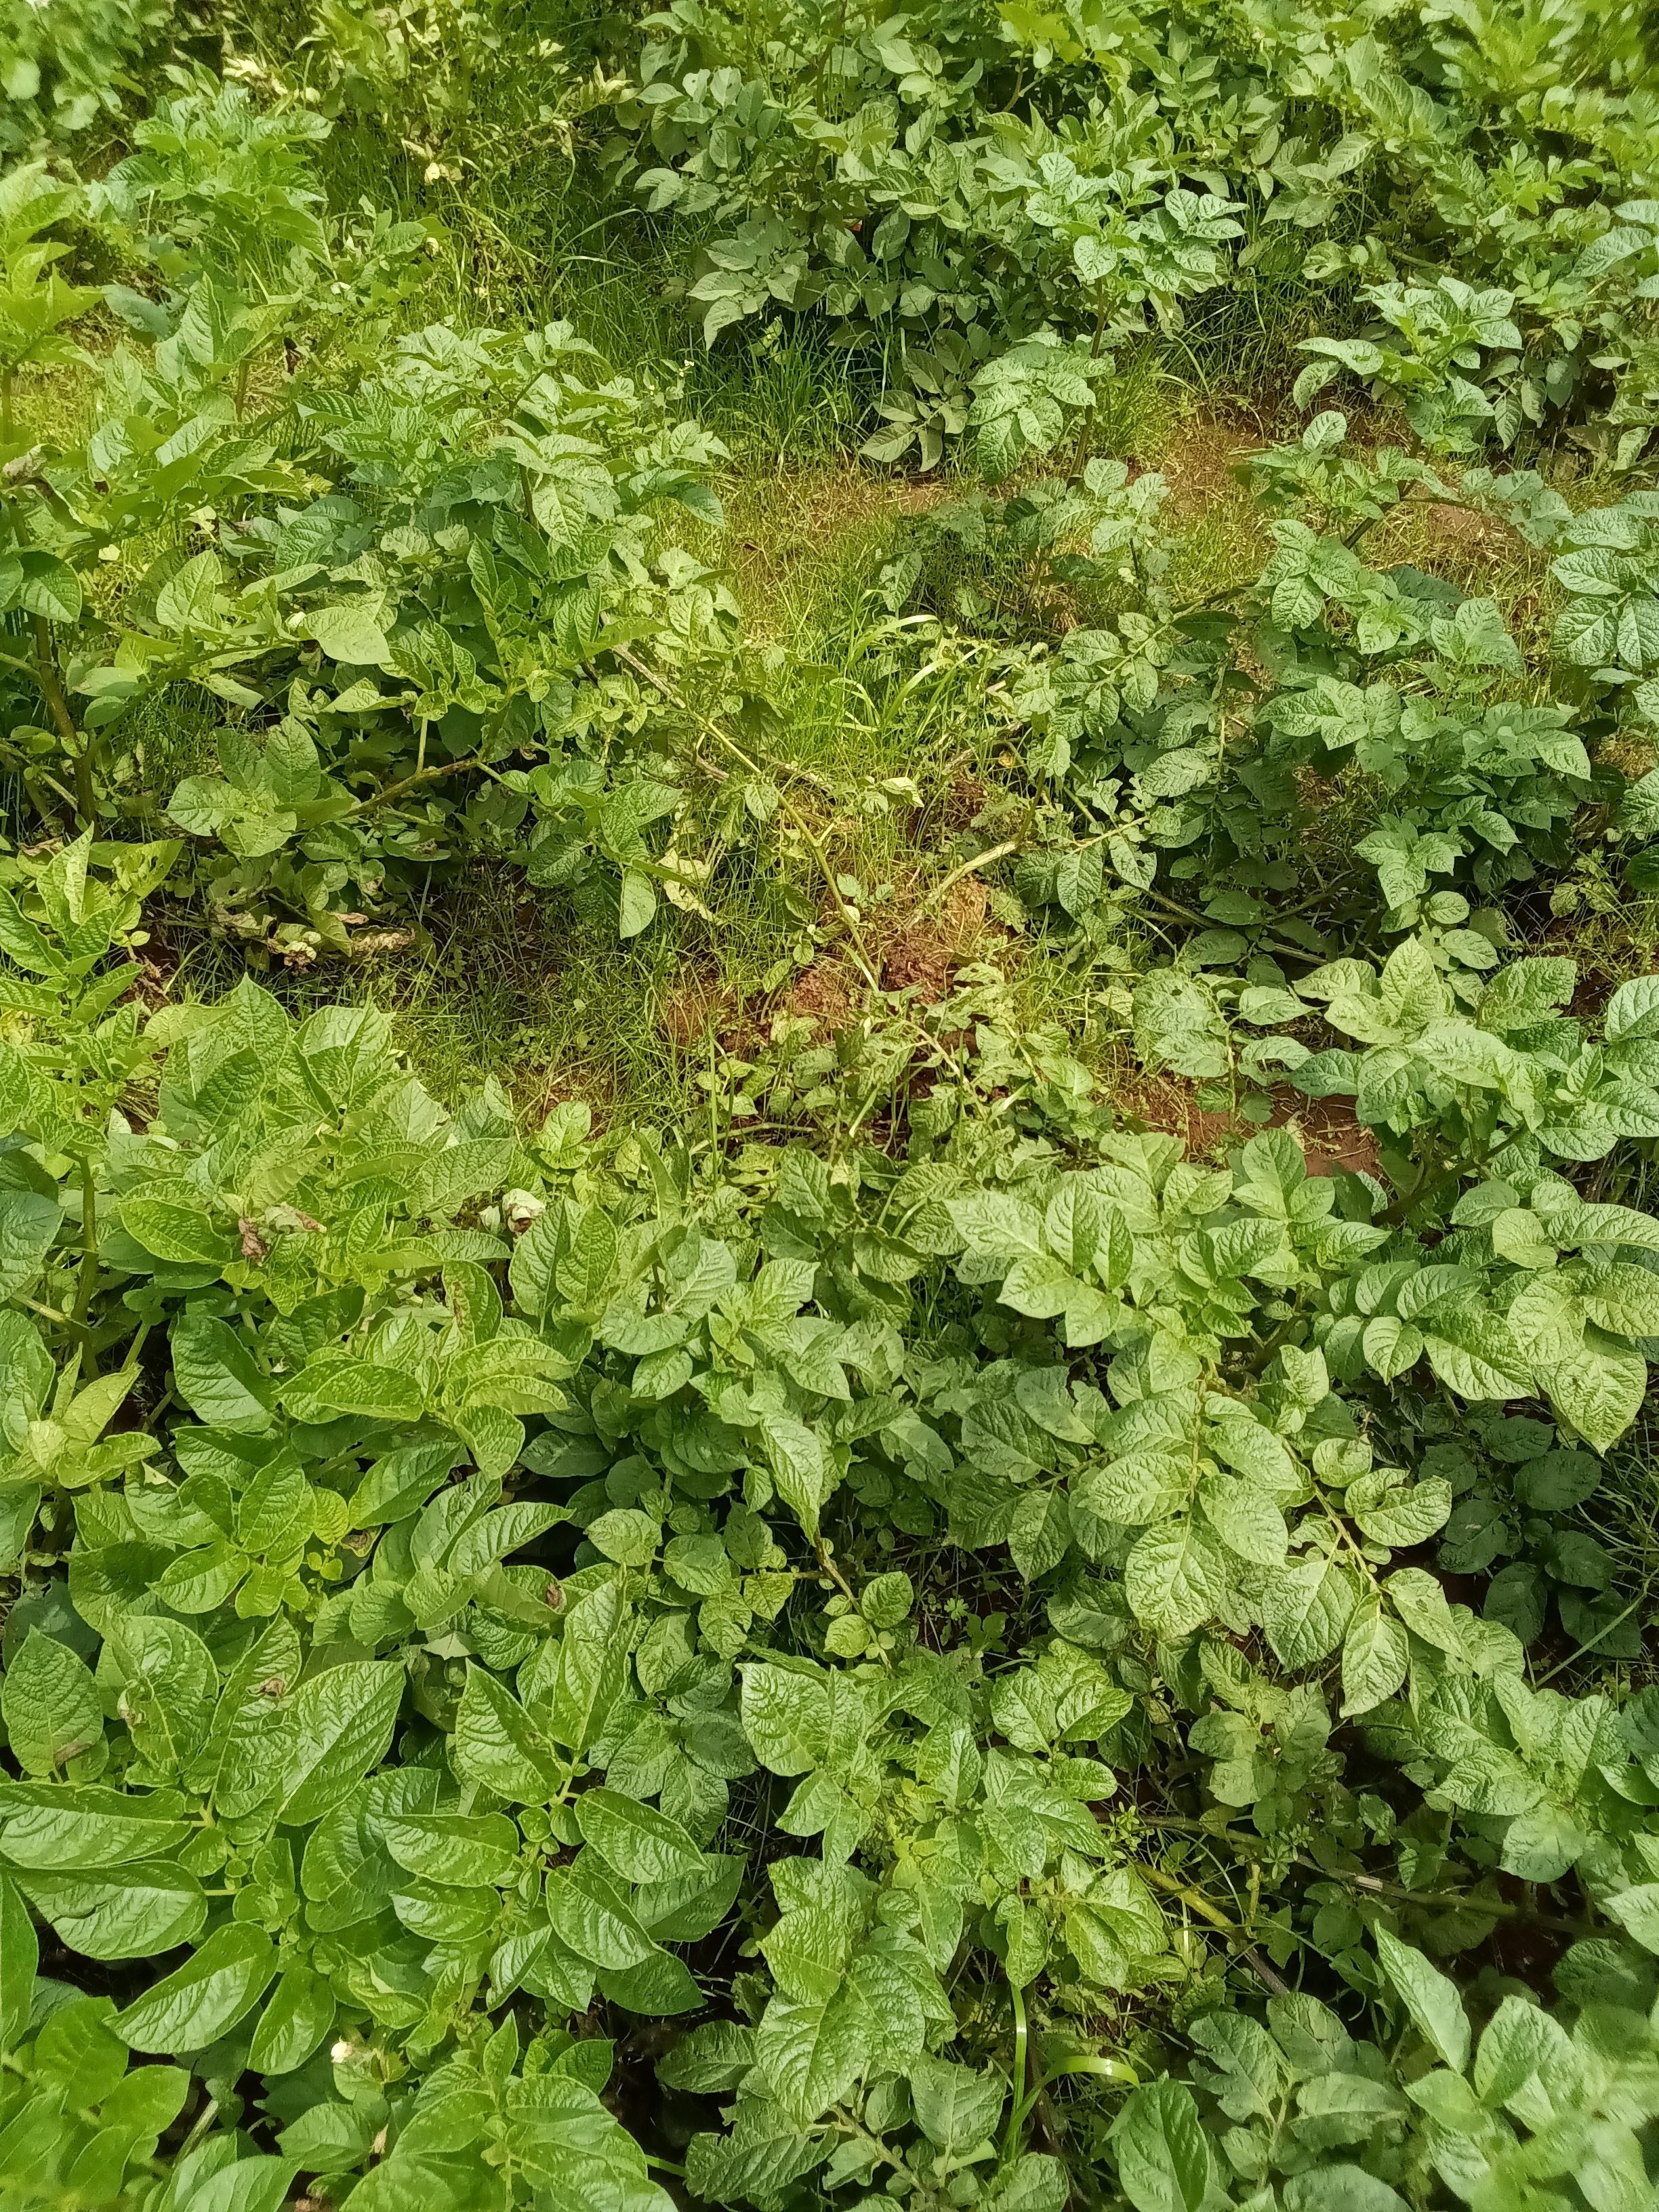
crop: potato
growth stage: flowering
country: Kenya
